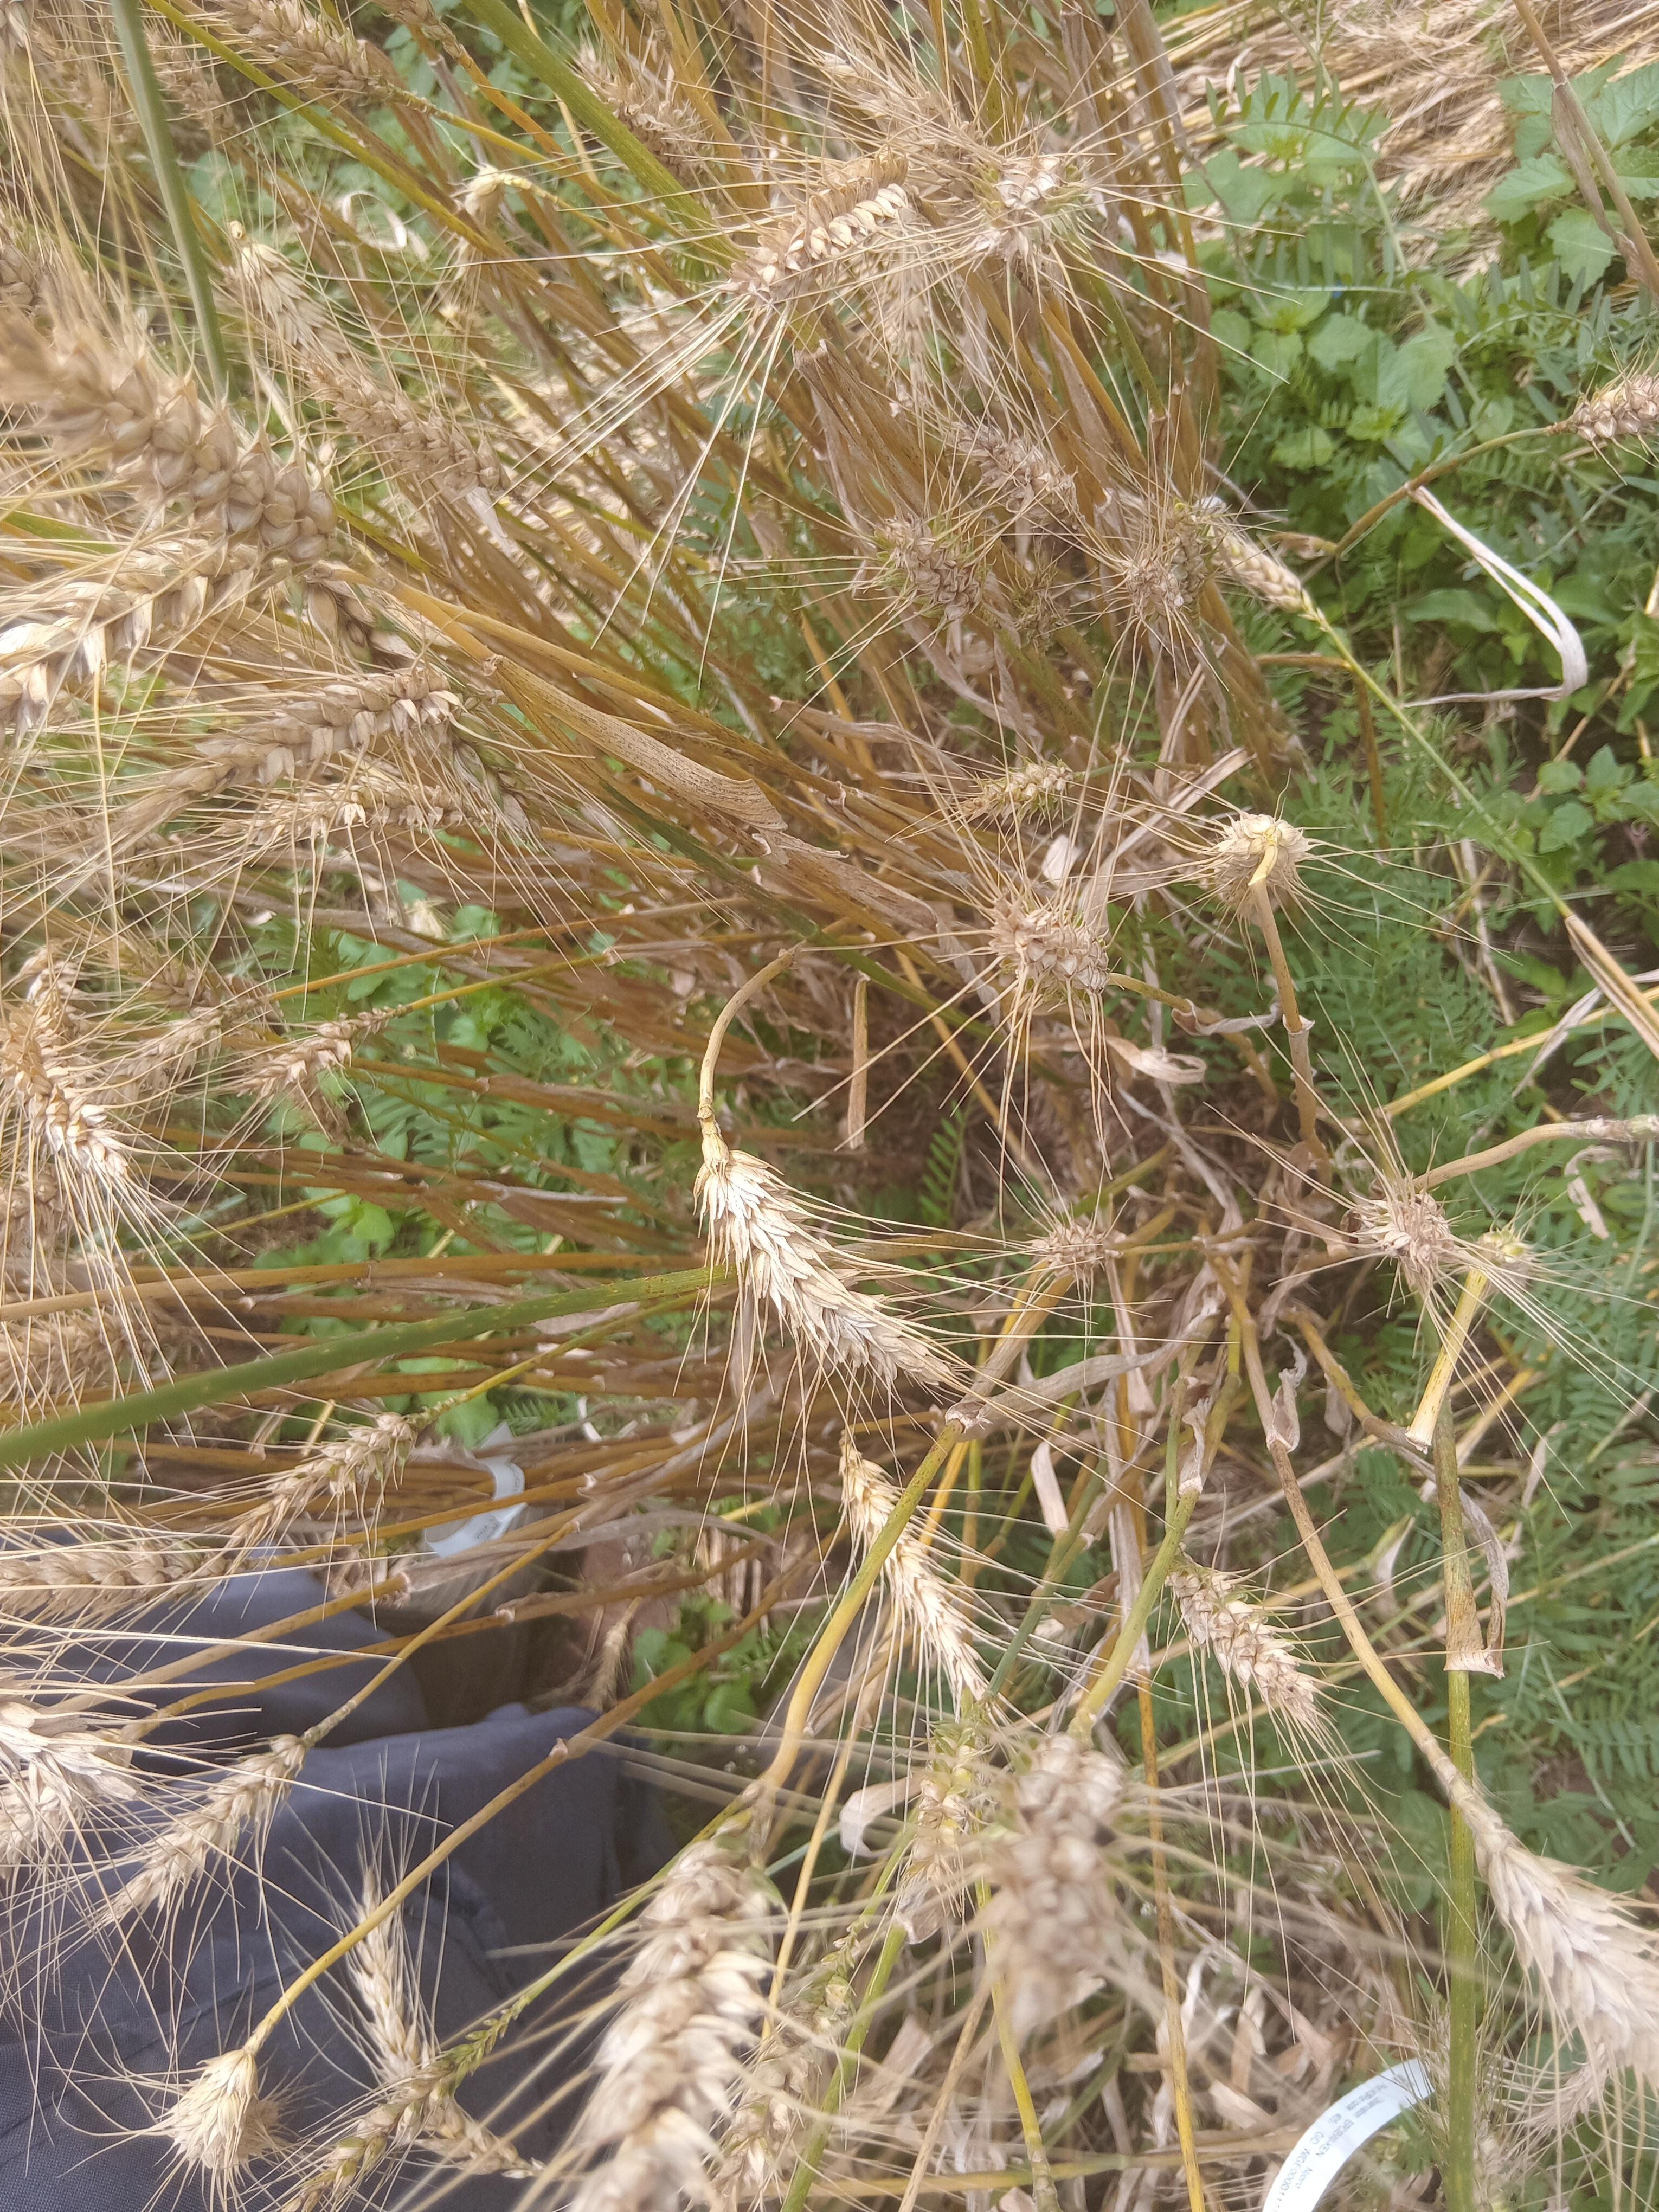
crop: wheat
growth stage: maturity
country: Kenya
